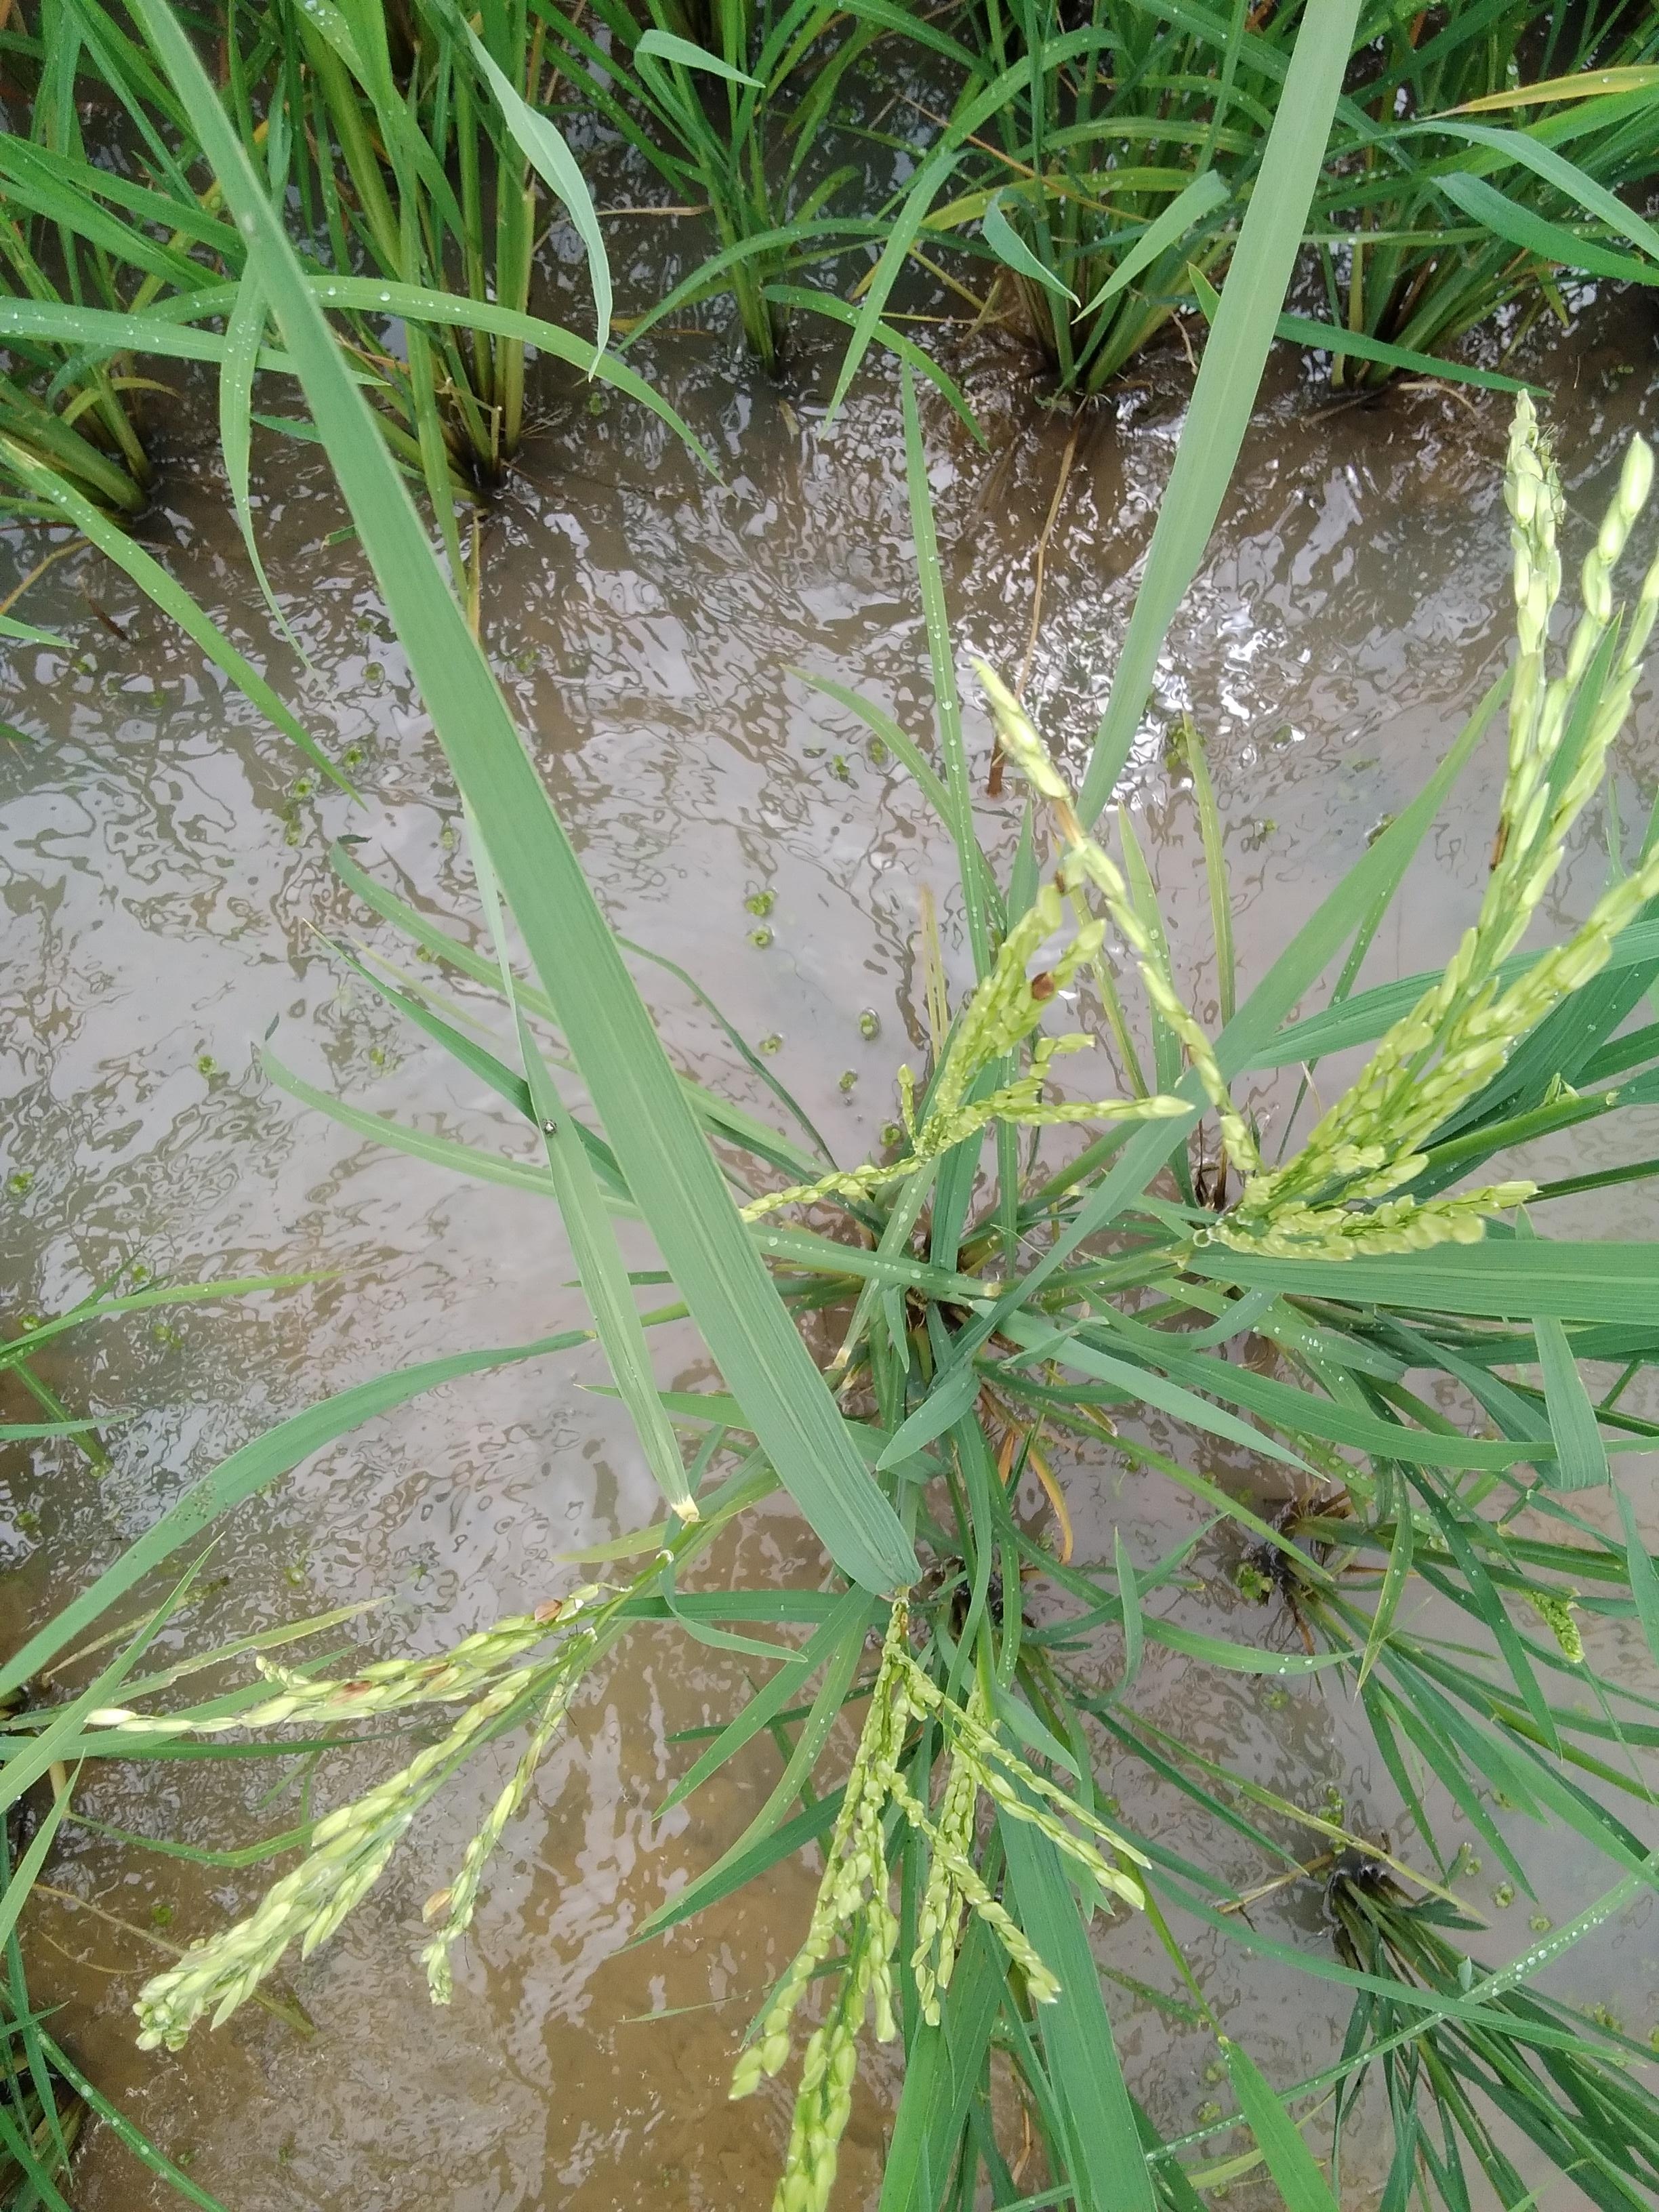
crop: rice
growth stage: flowering
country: Nigeria
